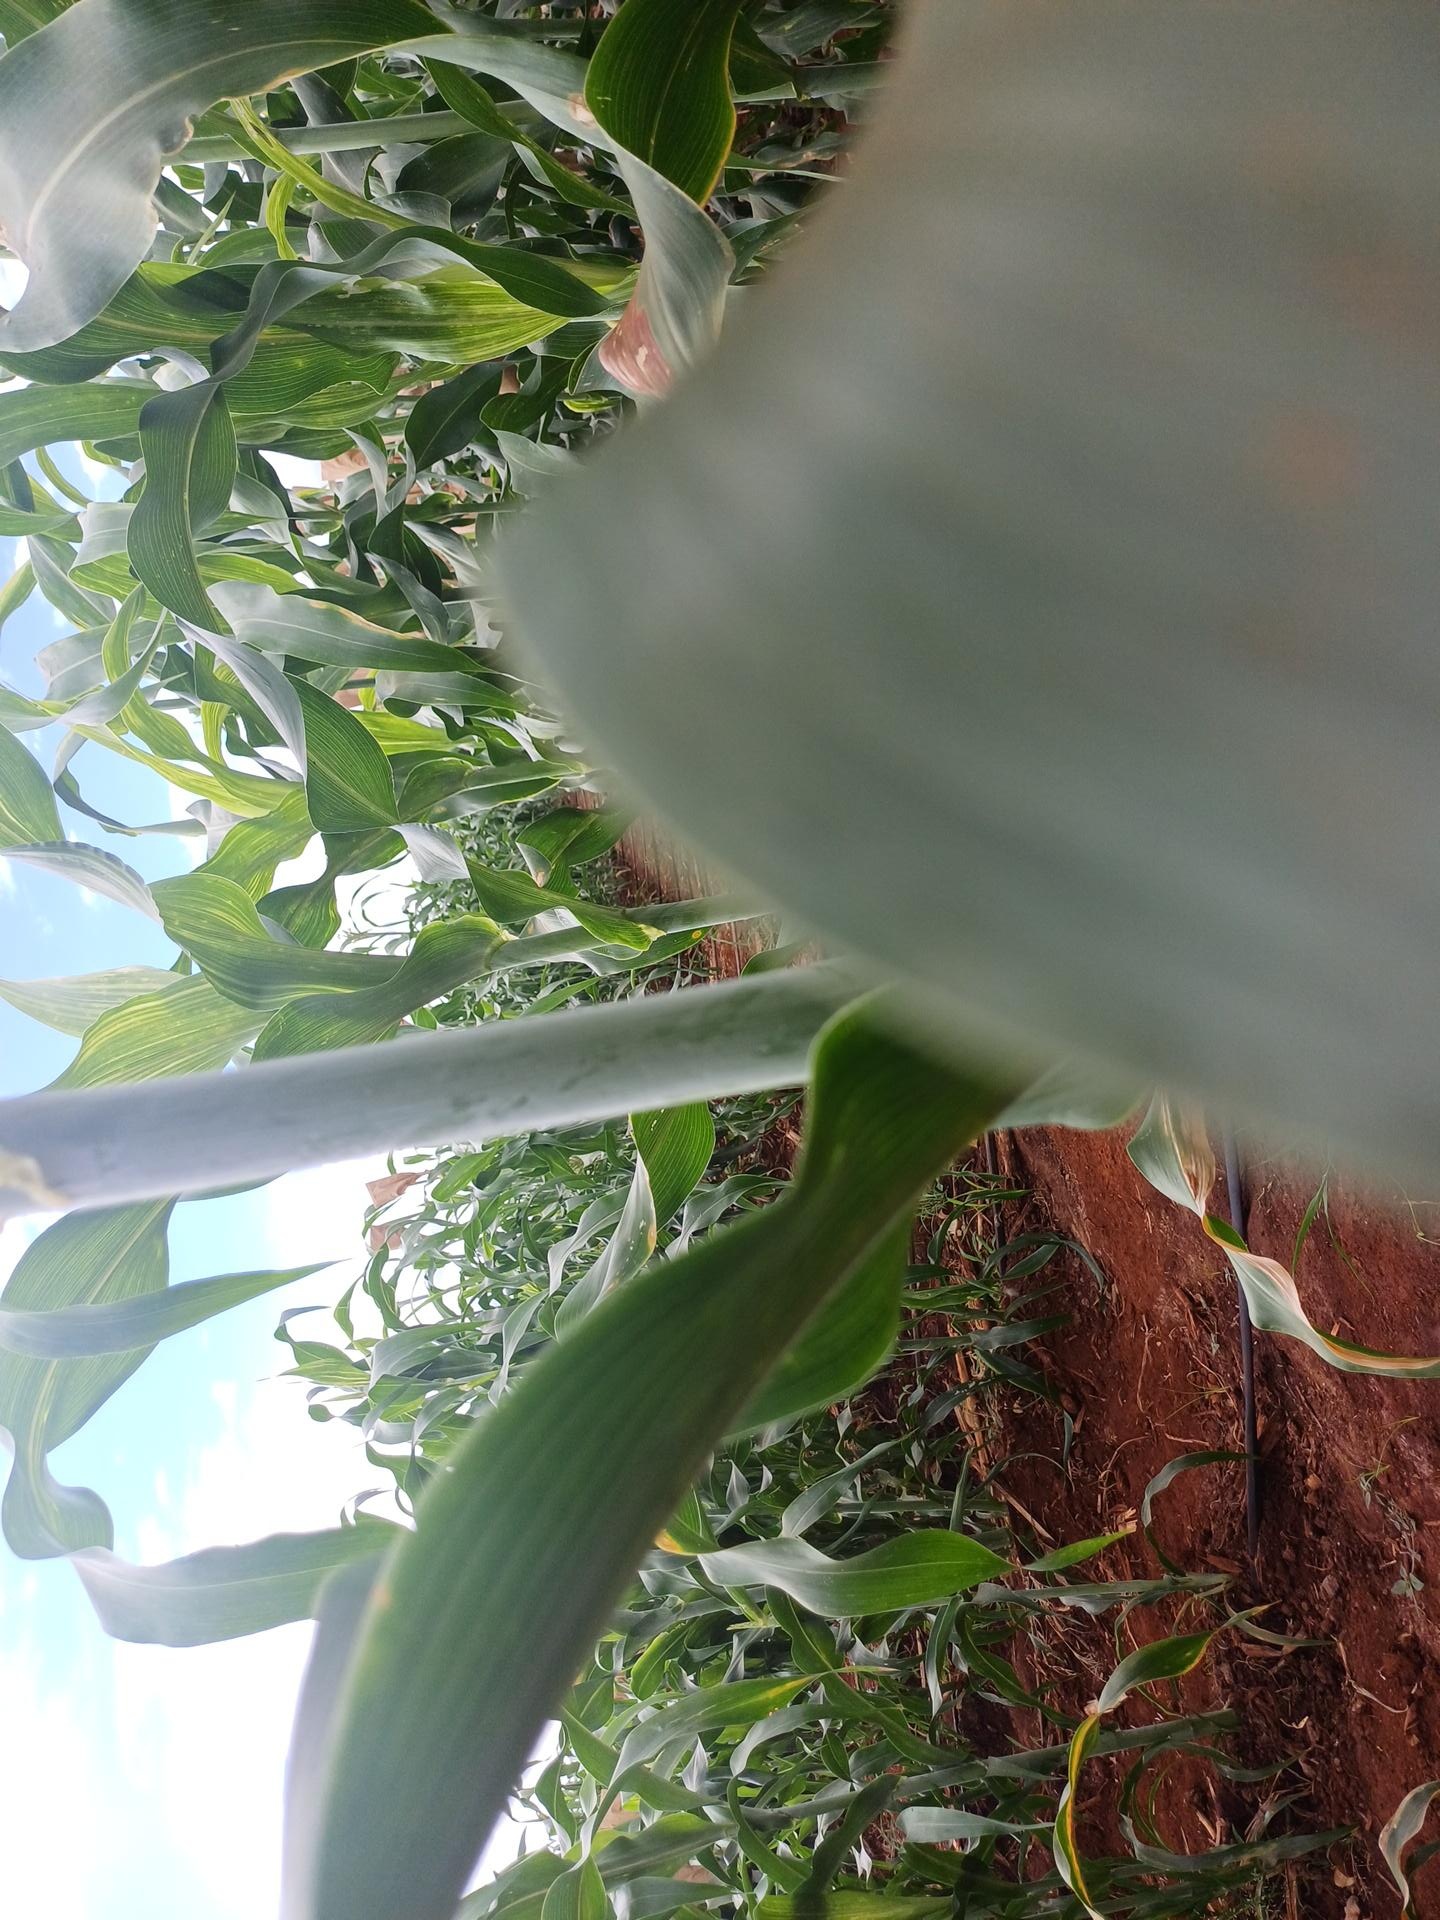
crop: sorghum
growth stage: heading tuber
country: Kenya
